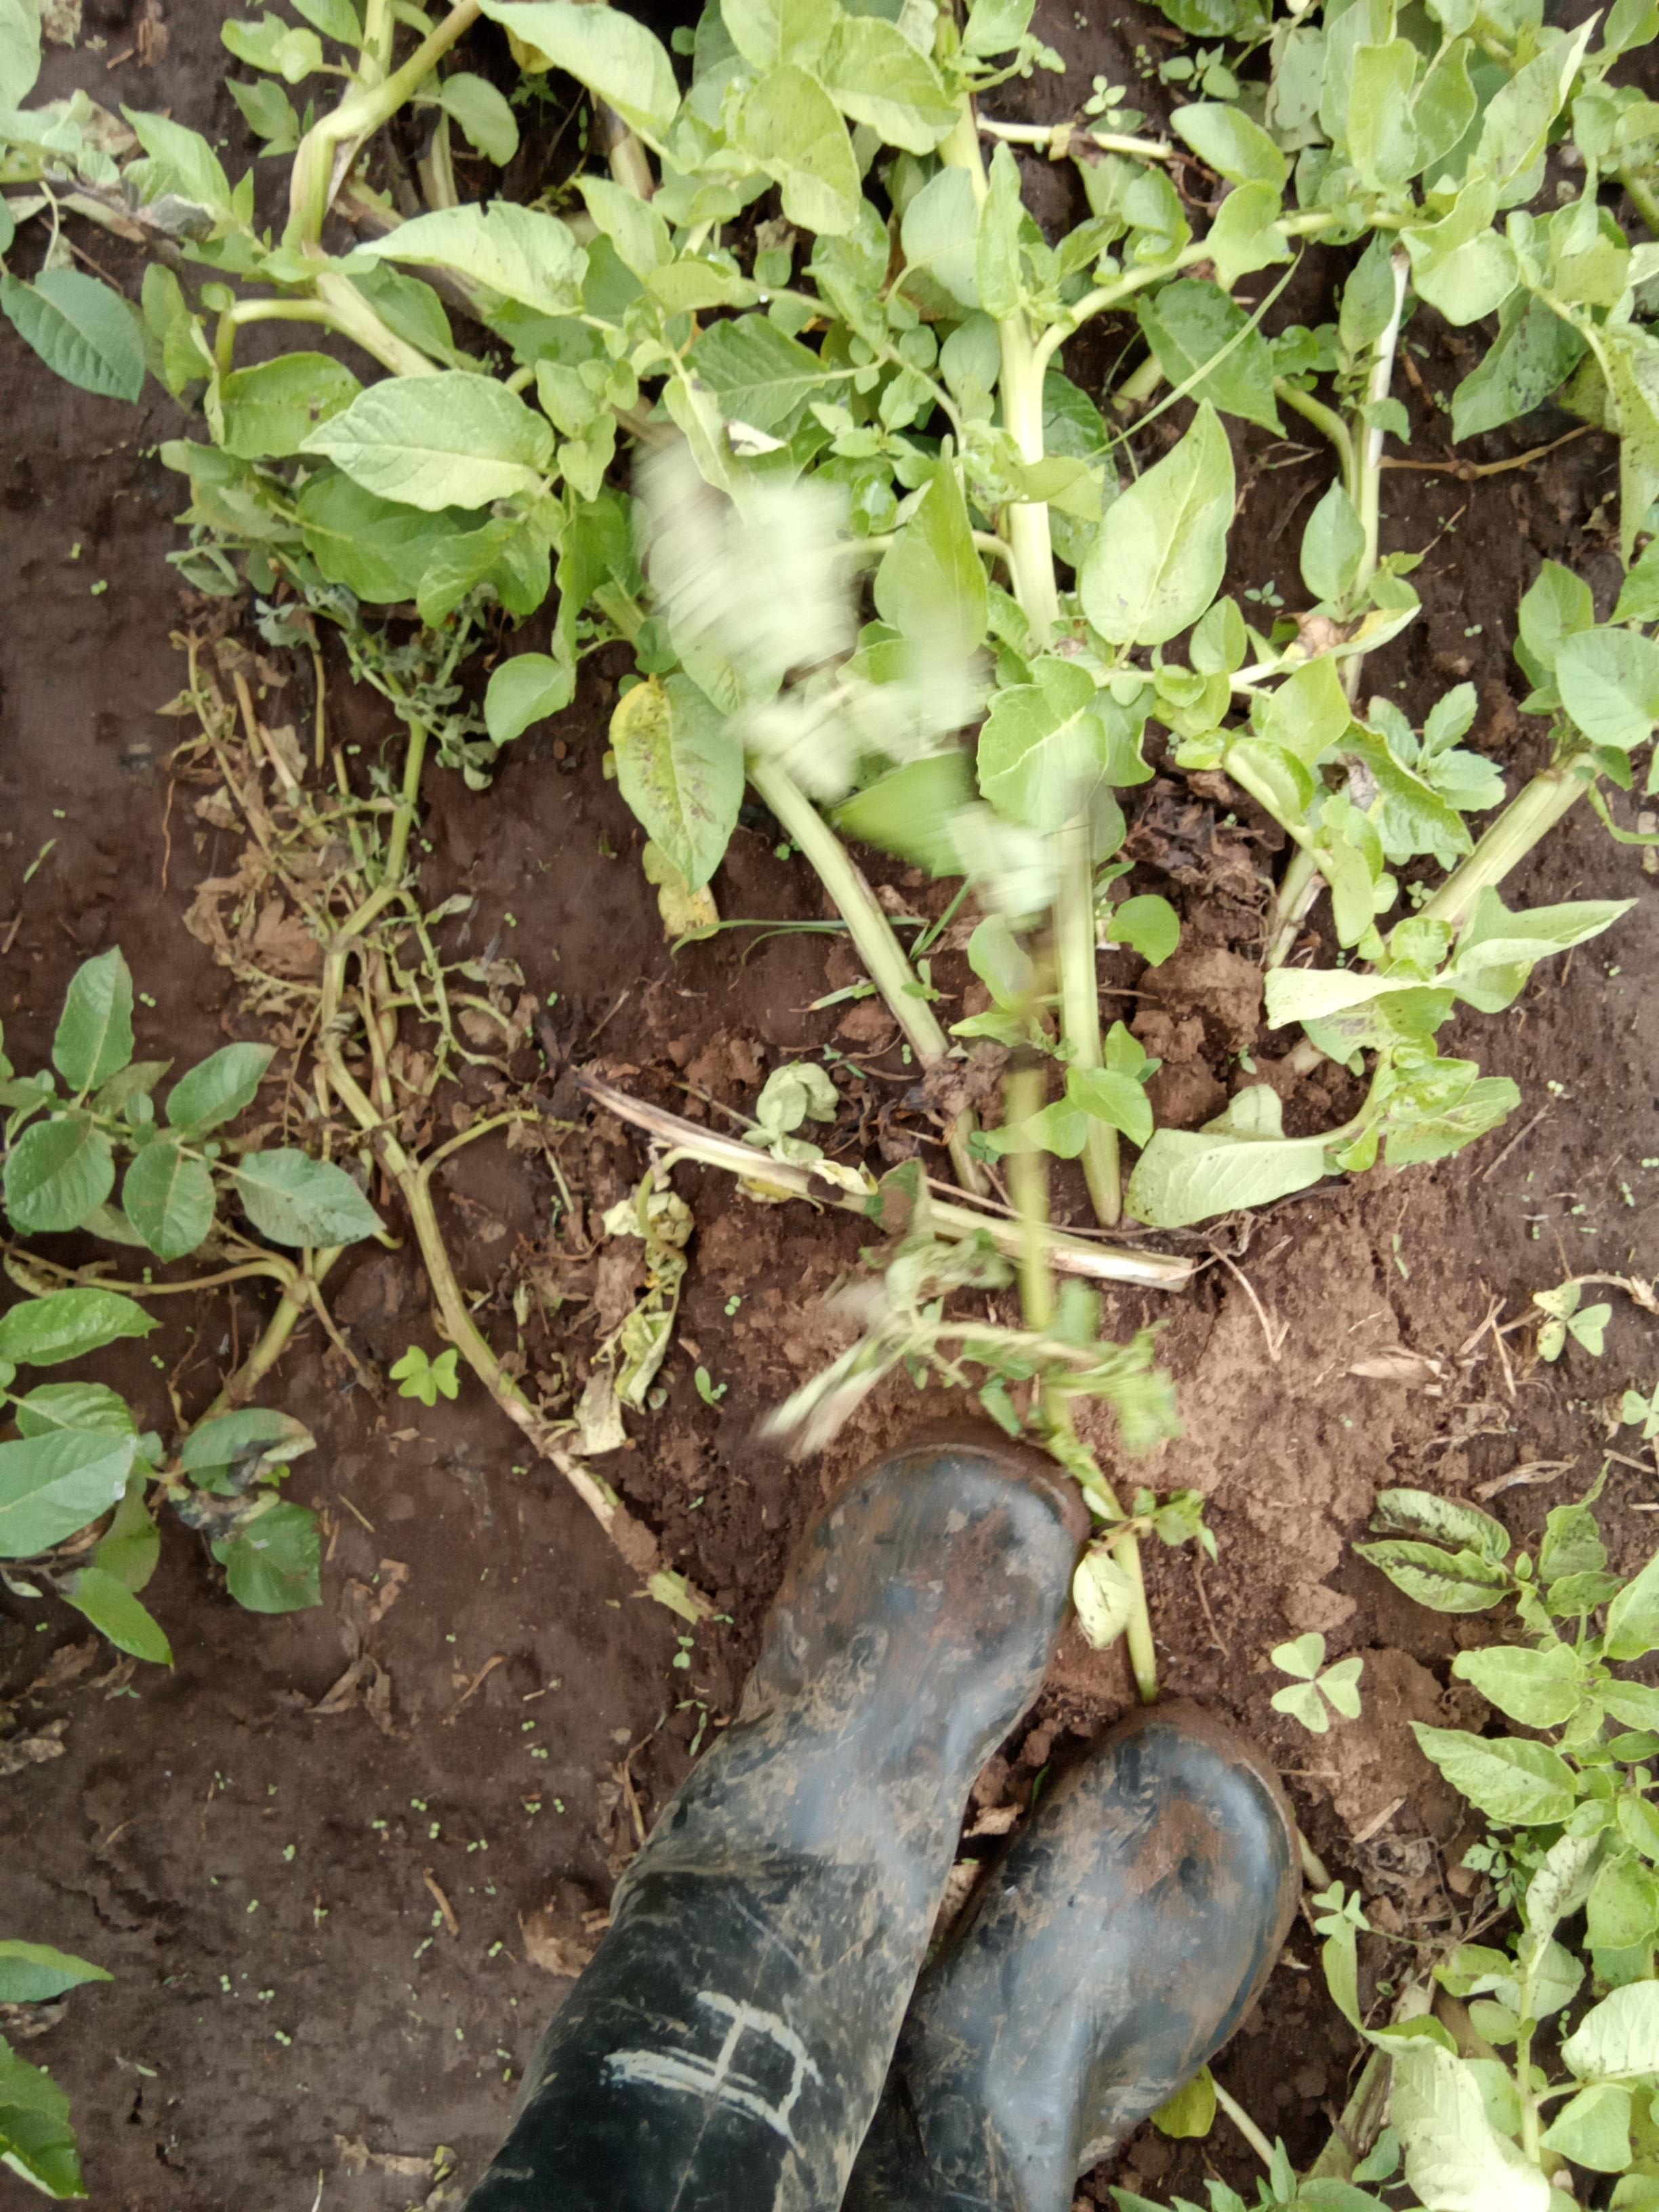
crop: potato
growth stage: vegetative
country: Kenya
